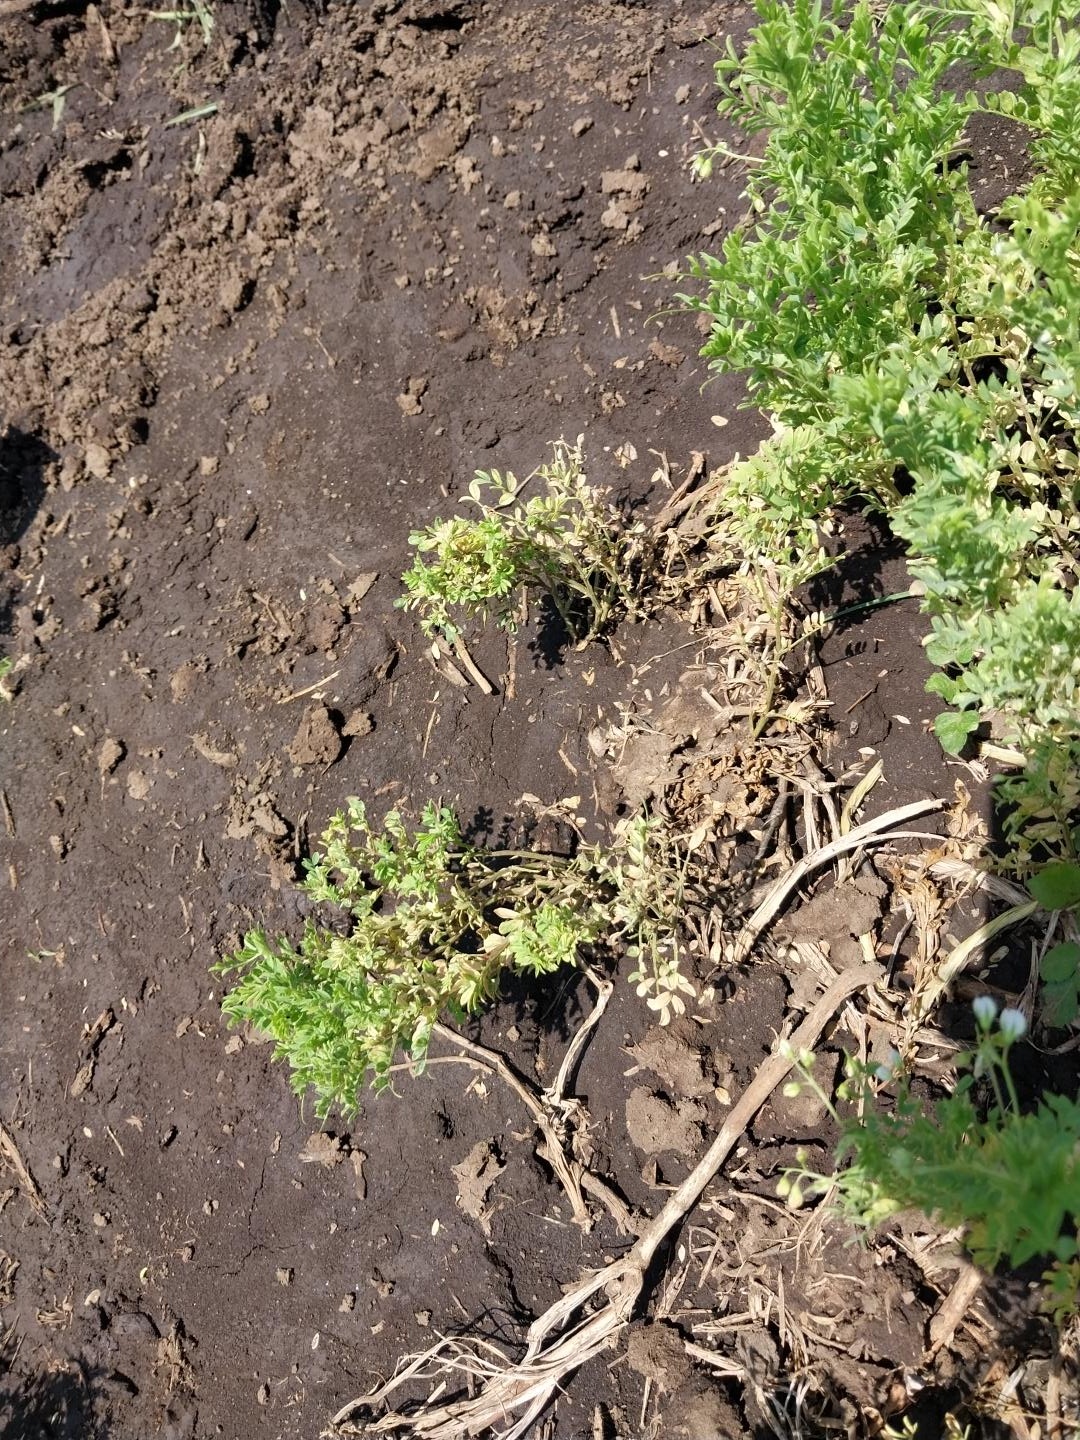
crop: lentil
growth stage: flowering
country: Tanzania
